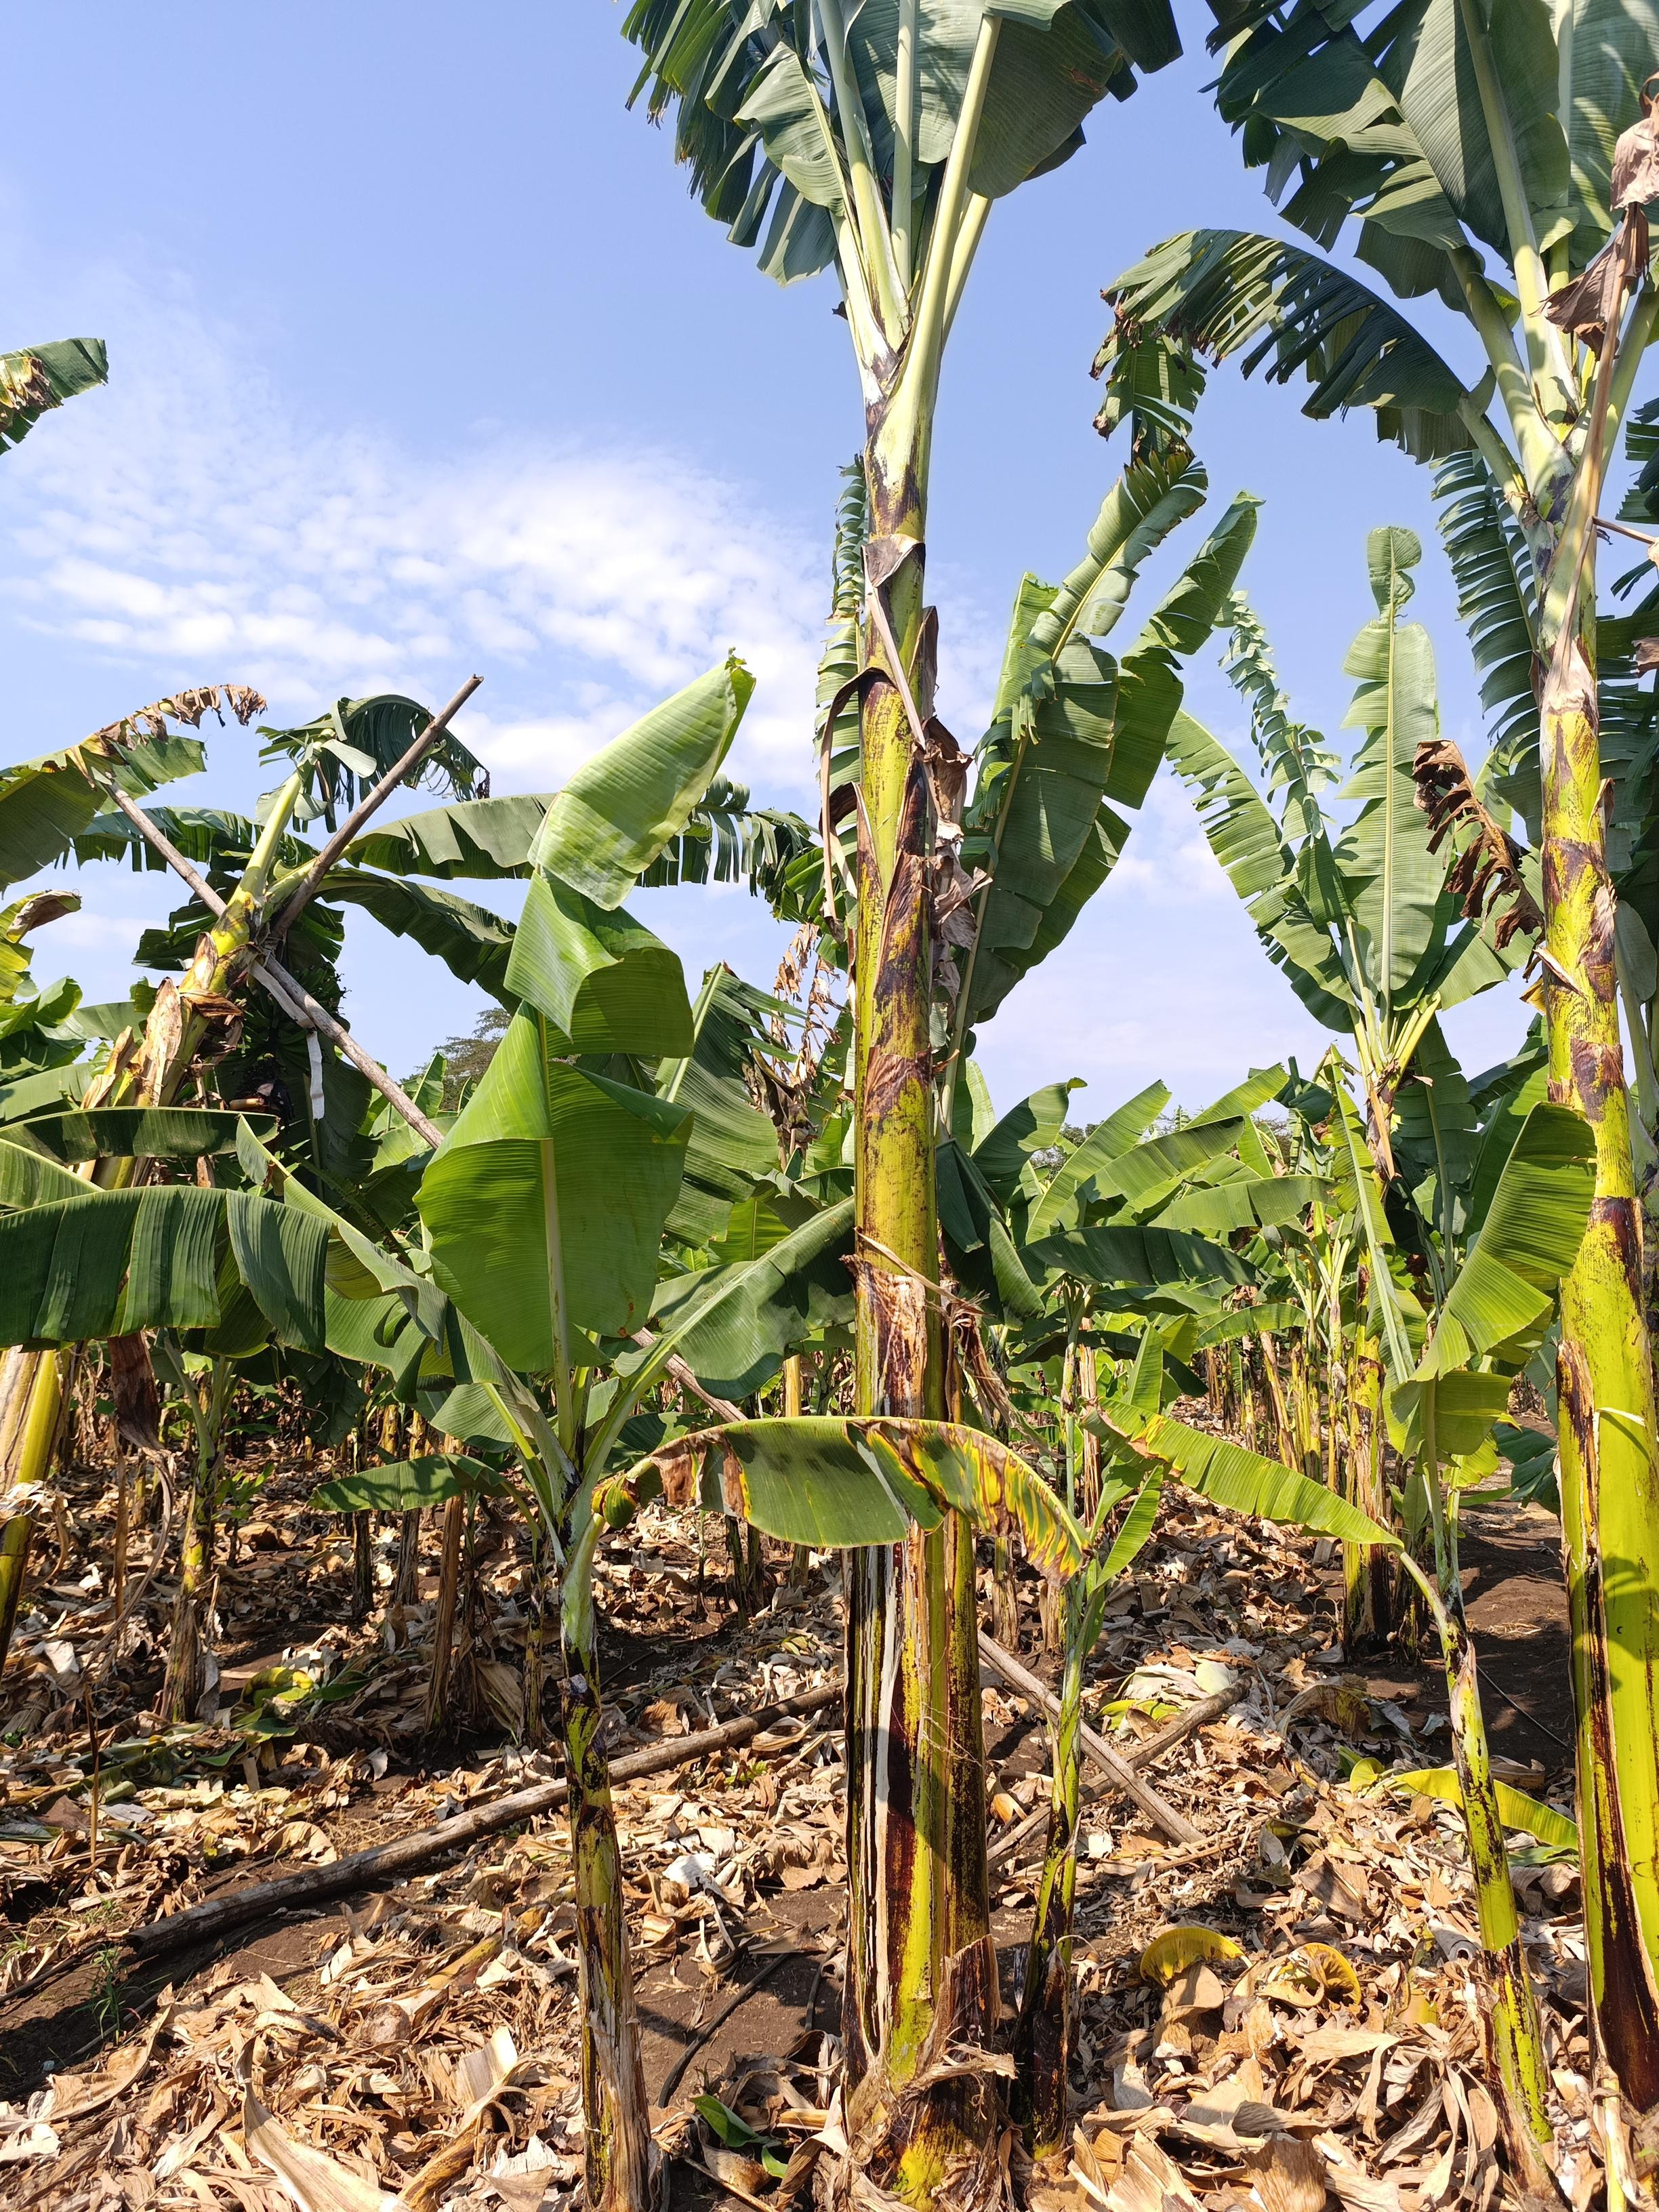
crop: banana
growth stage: vegetative
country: Tanzania
